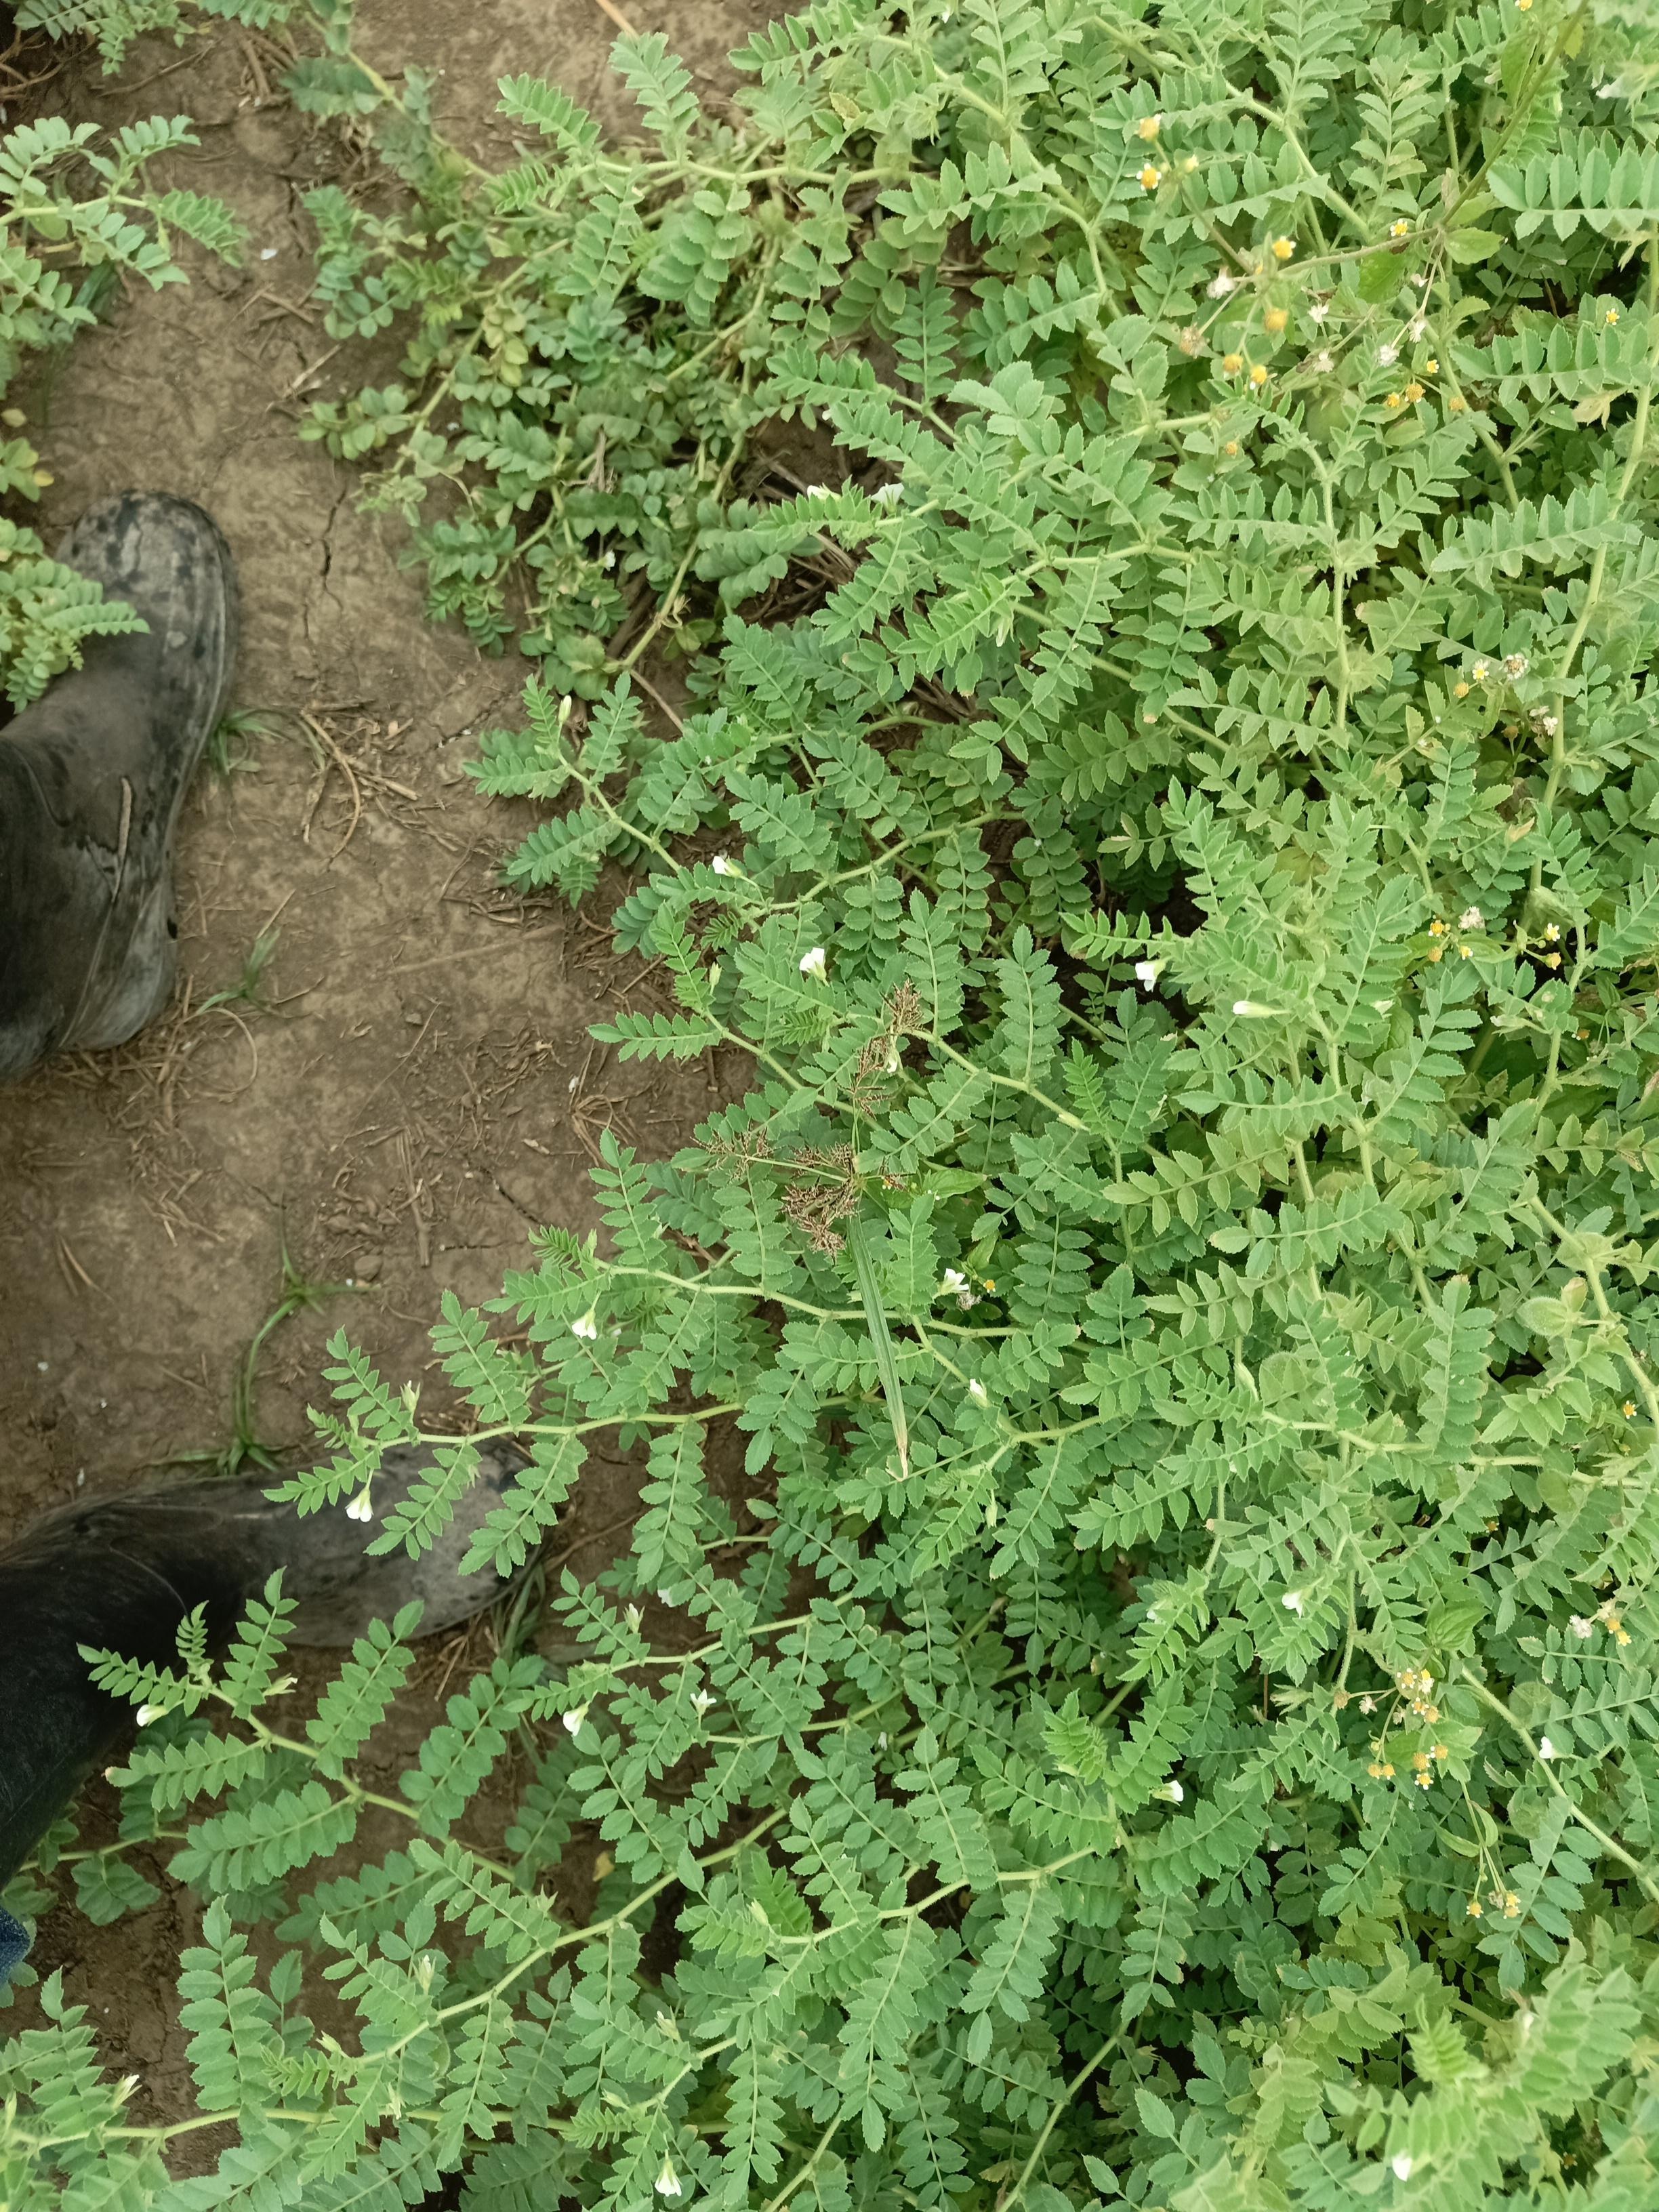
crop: chickpea
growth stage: development pod
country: Tanzania
